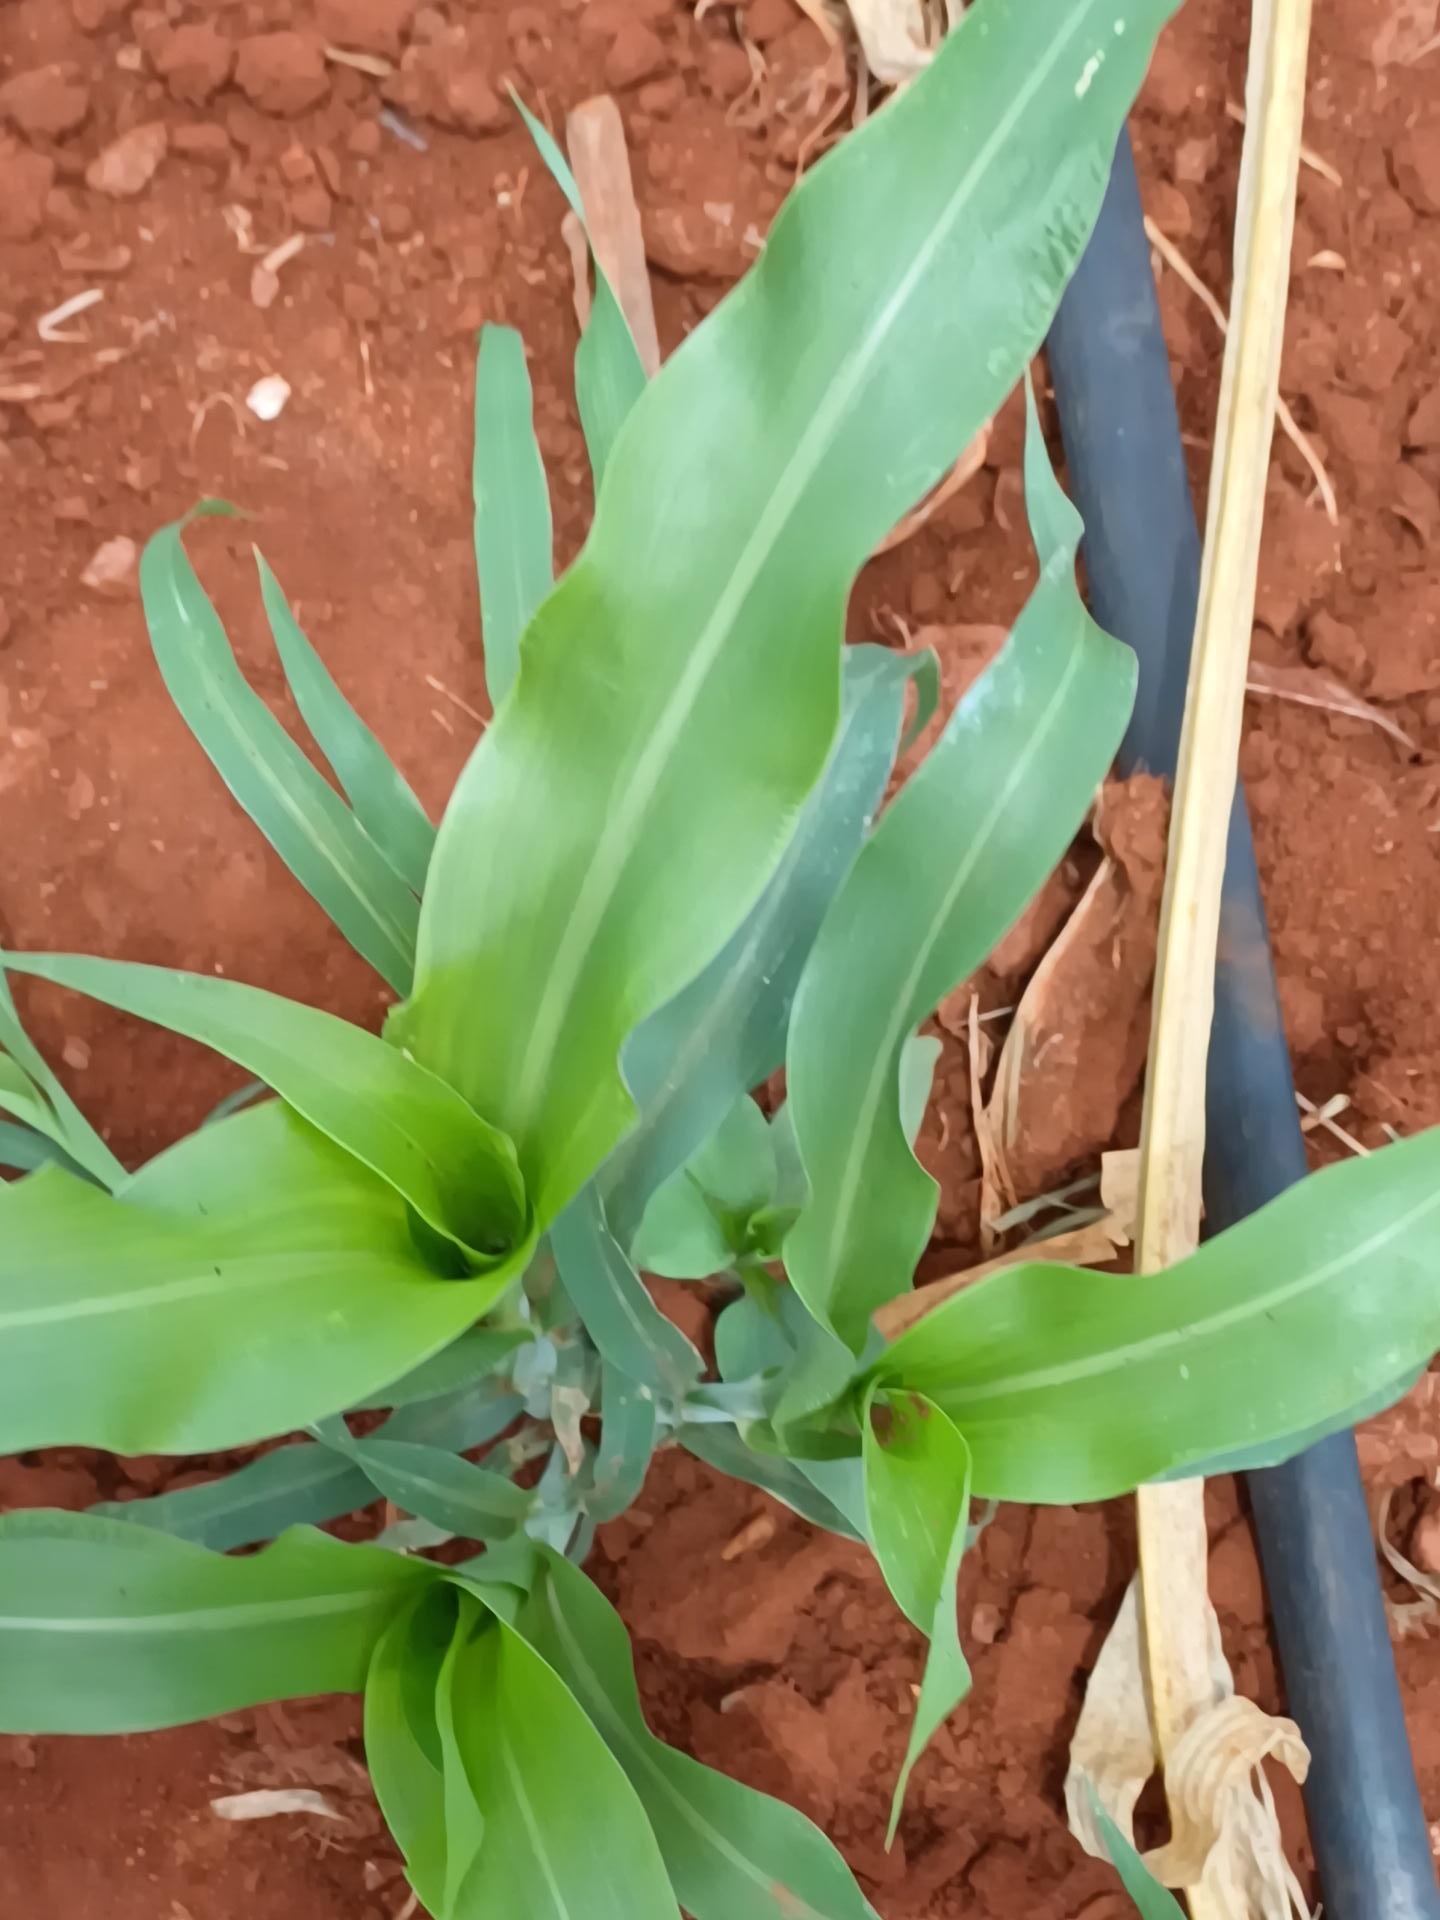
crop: sorghum
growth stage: vegetative
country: Kenya
